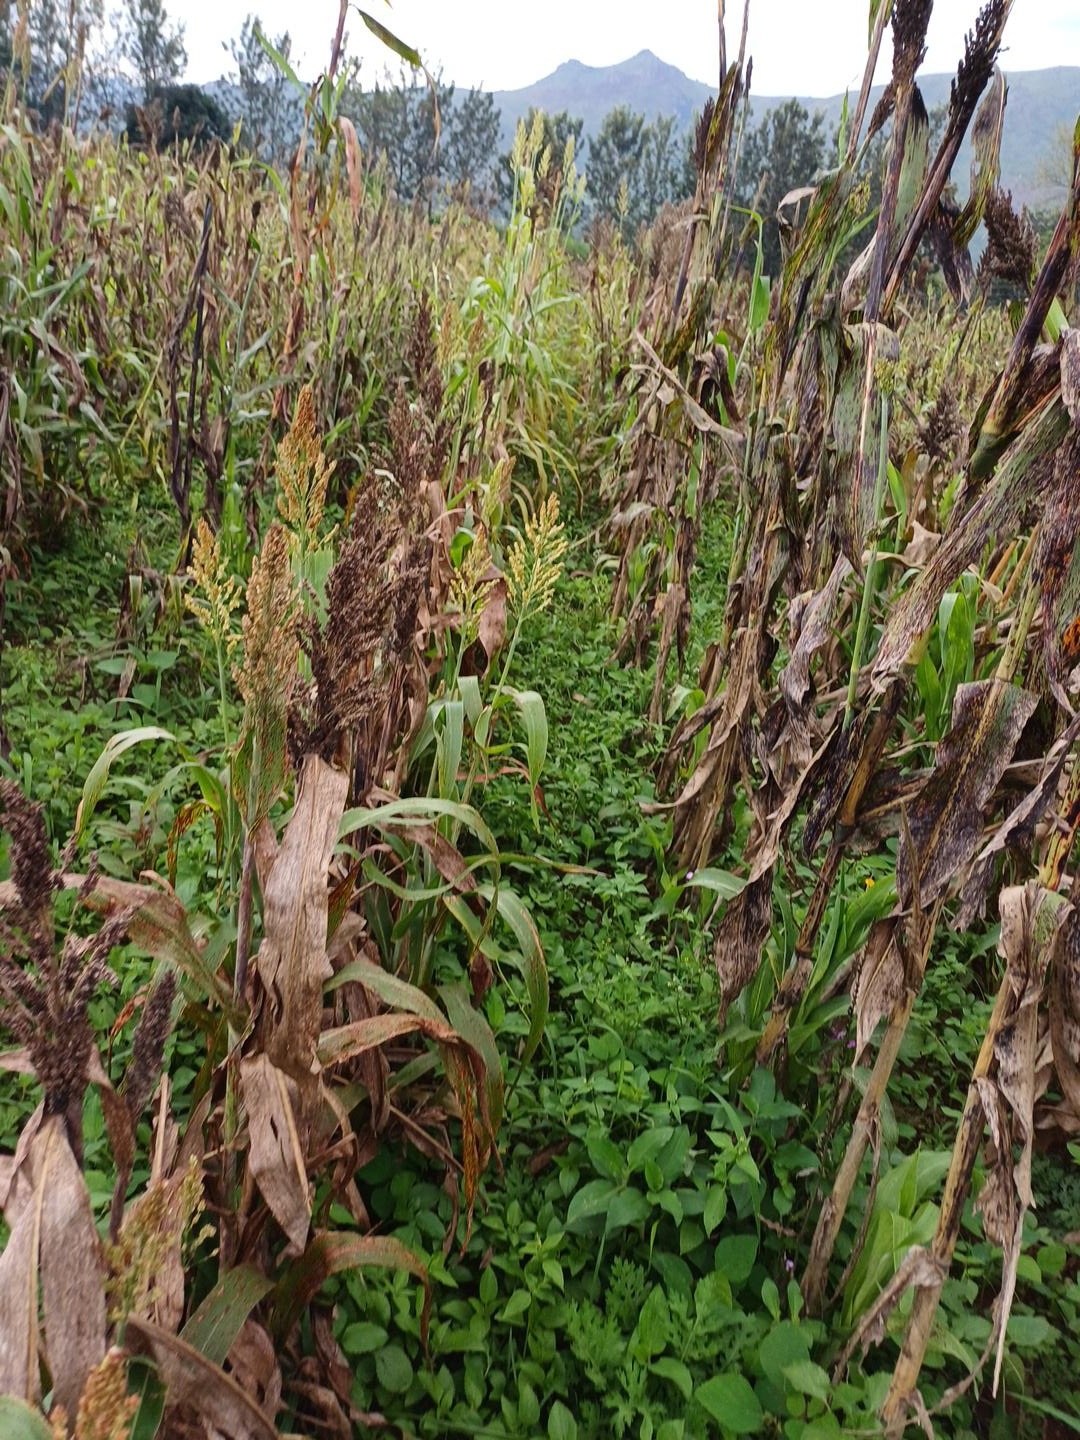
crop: sorghum
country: Kenya
